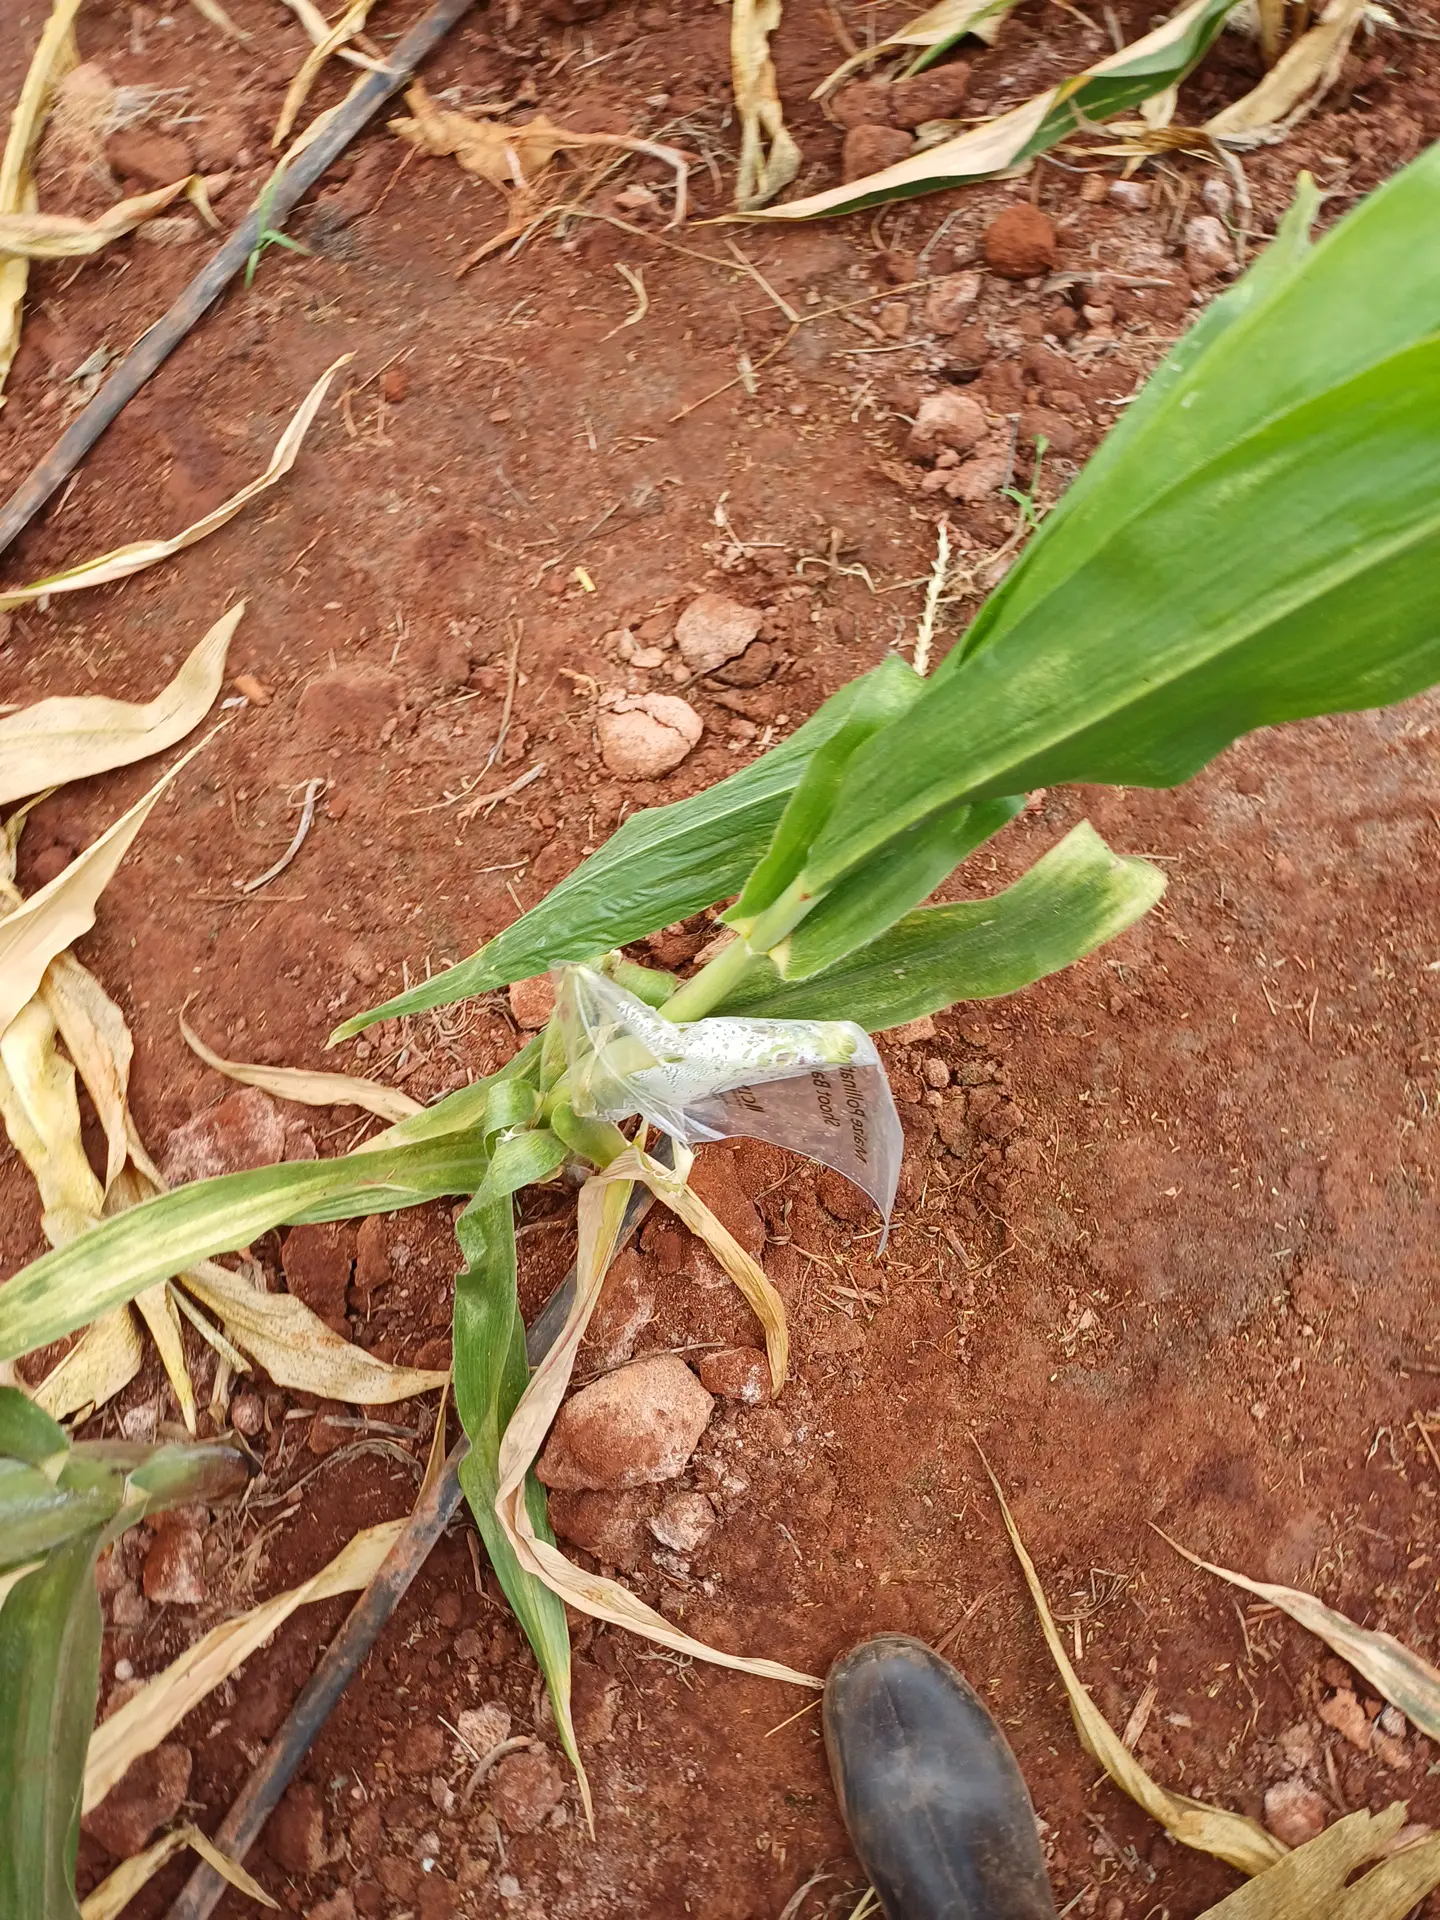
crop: maize
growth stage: flowering
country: Kenya
